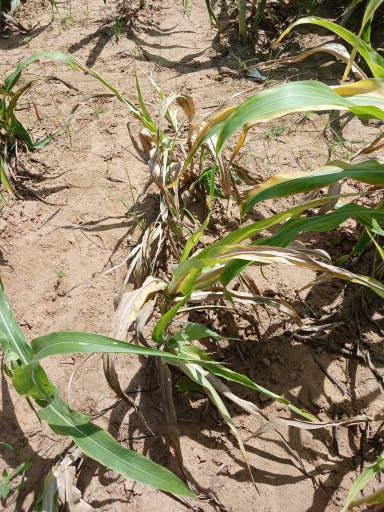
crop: sorghum
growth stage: vegetative
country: Senegal
